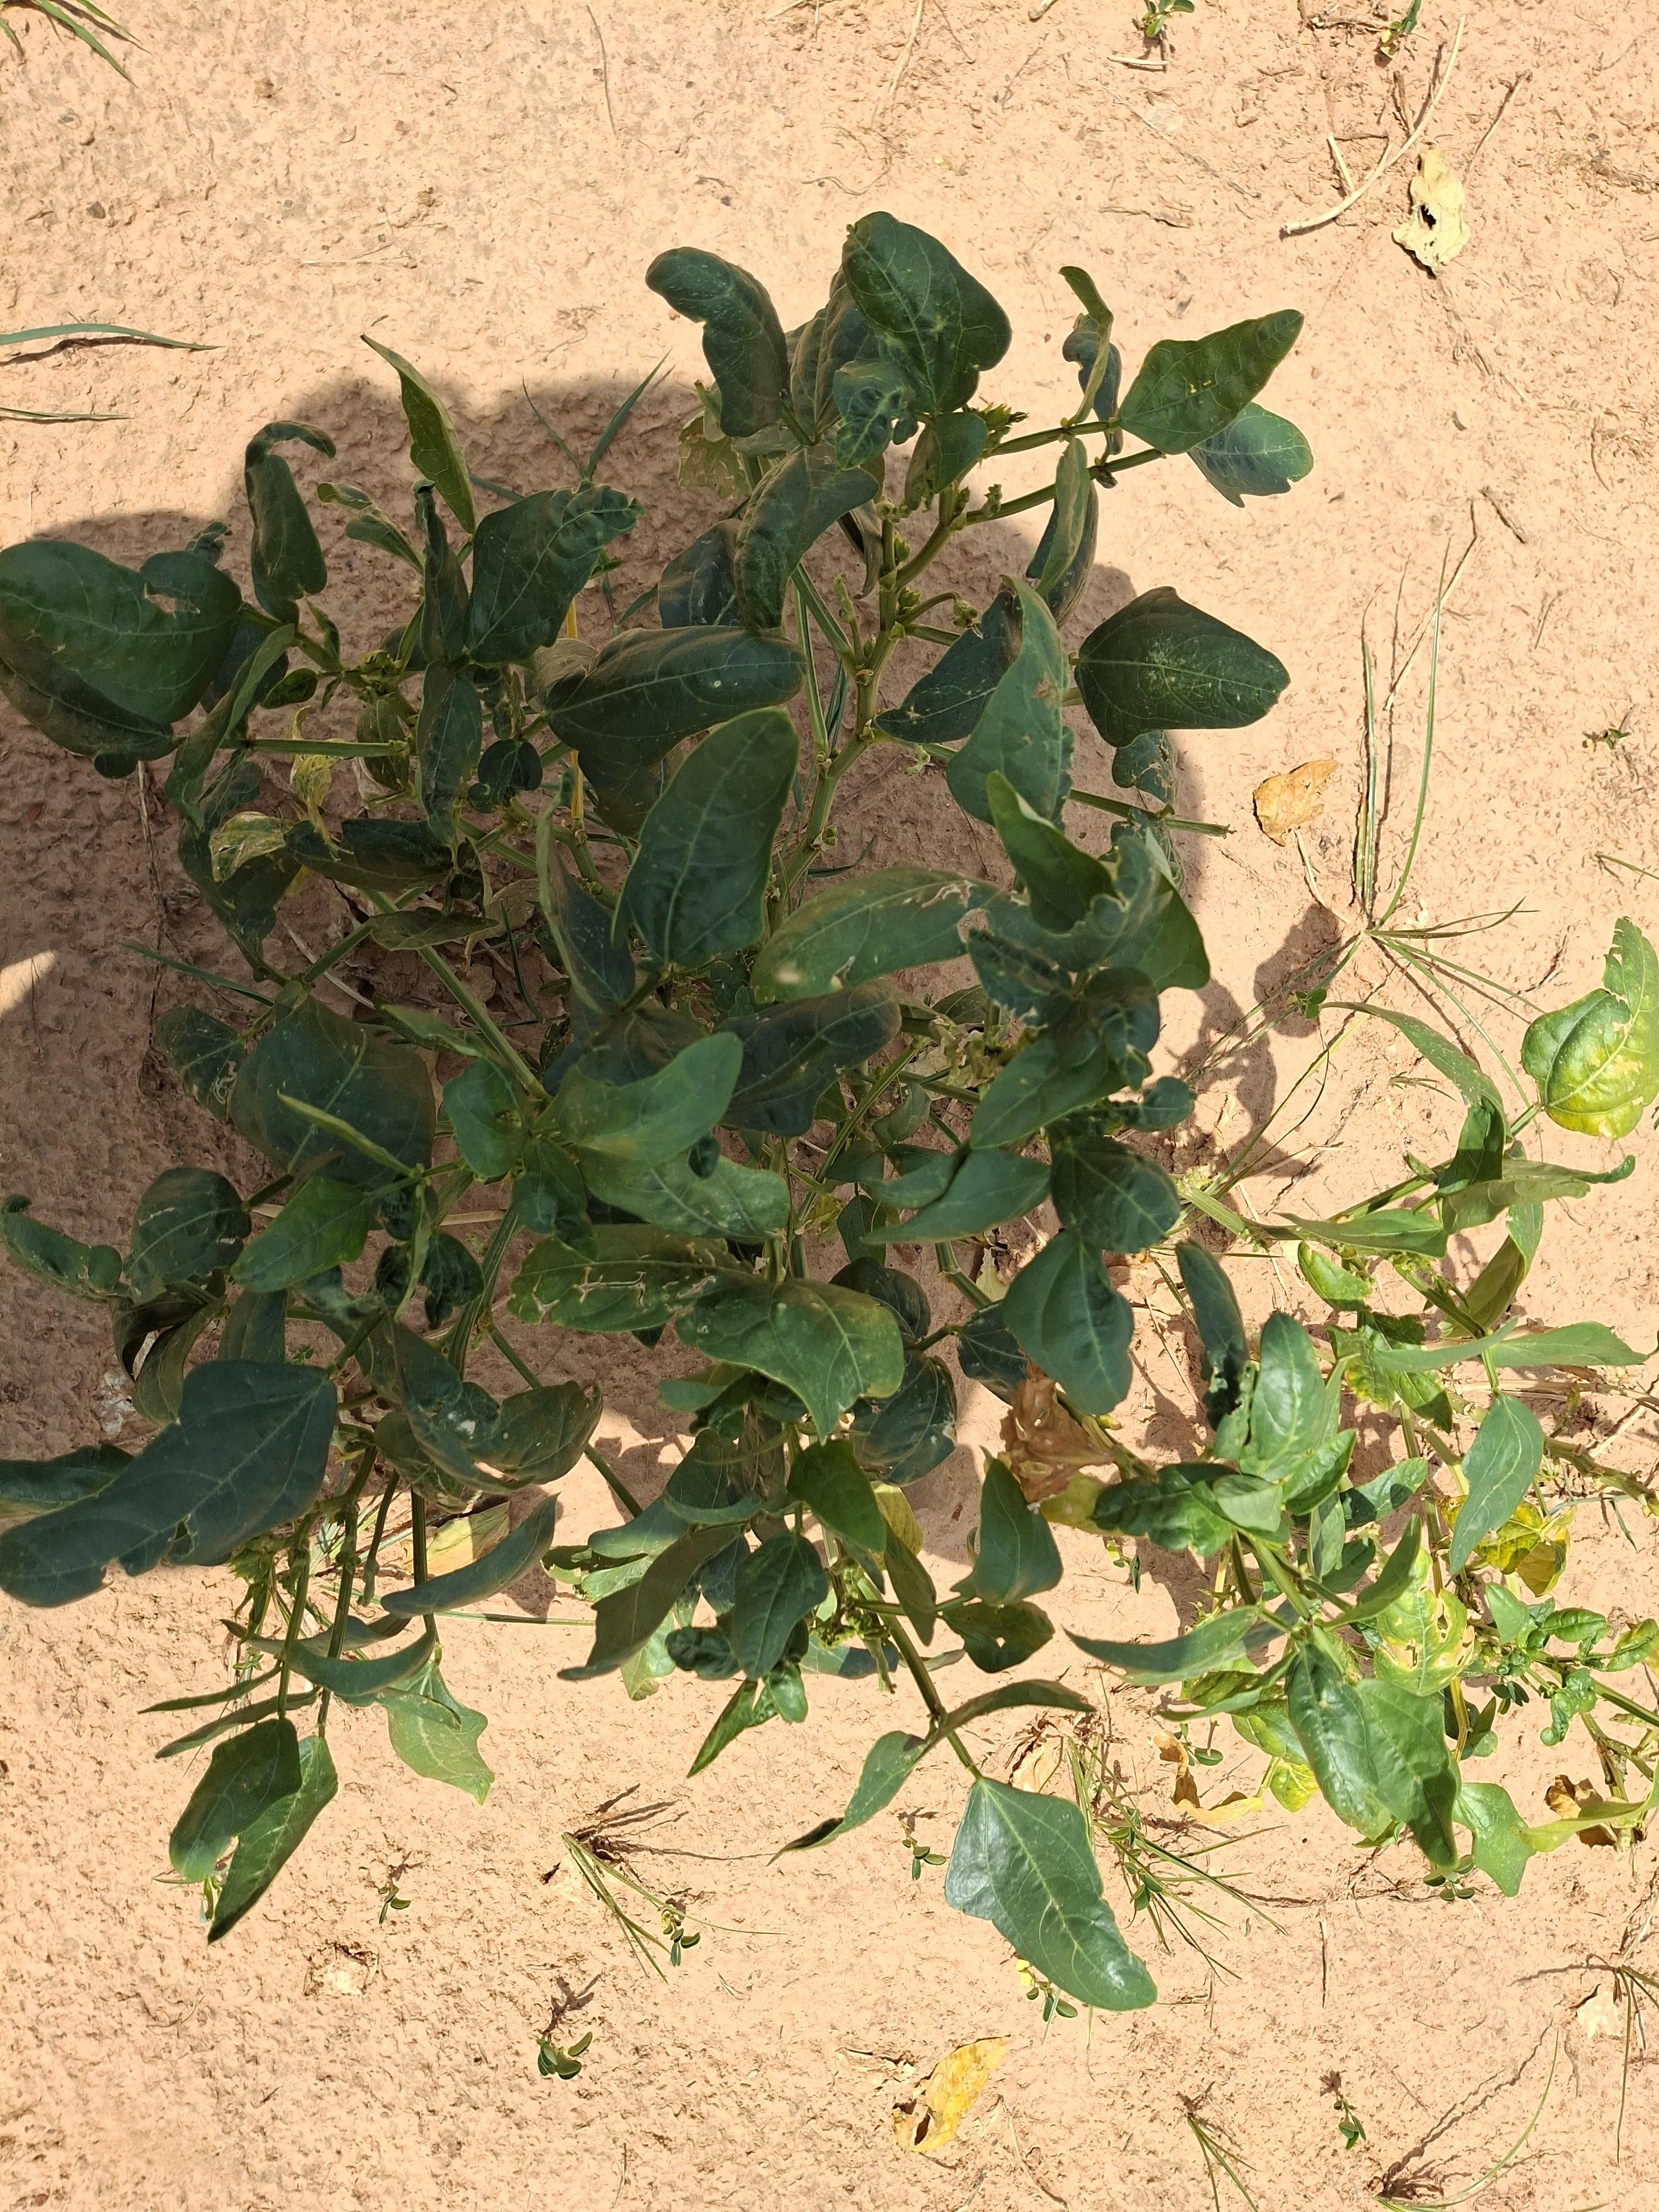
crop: cowpea
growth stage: harvest maturity
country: Nigeria
